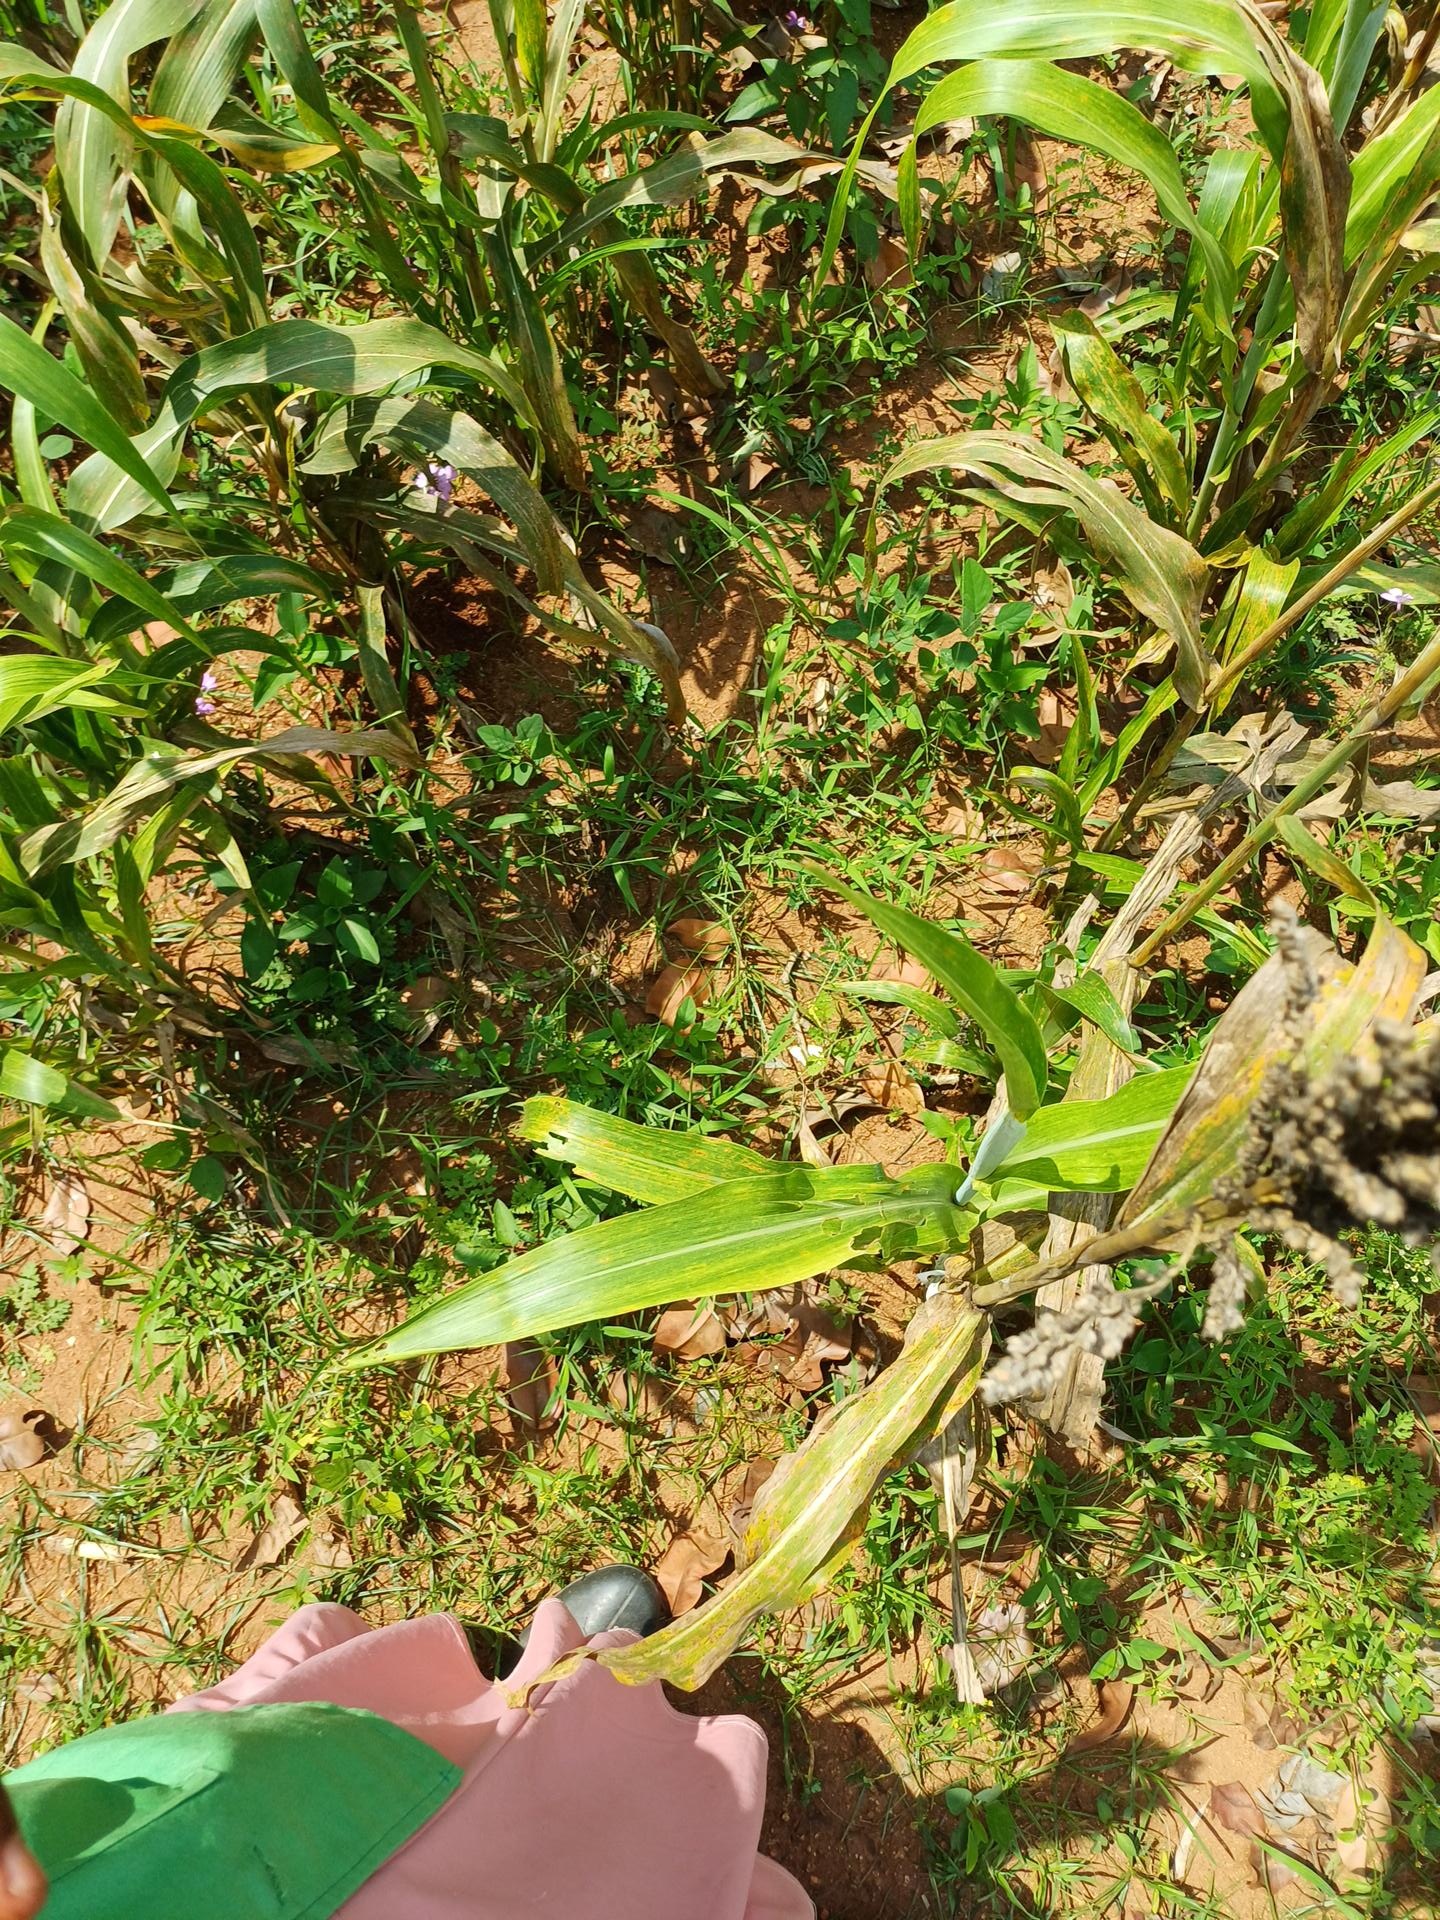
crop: sorghum
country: Kenya
